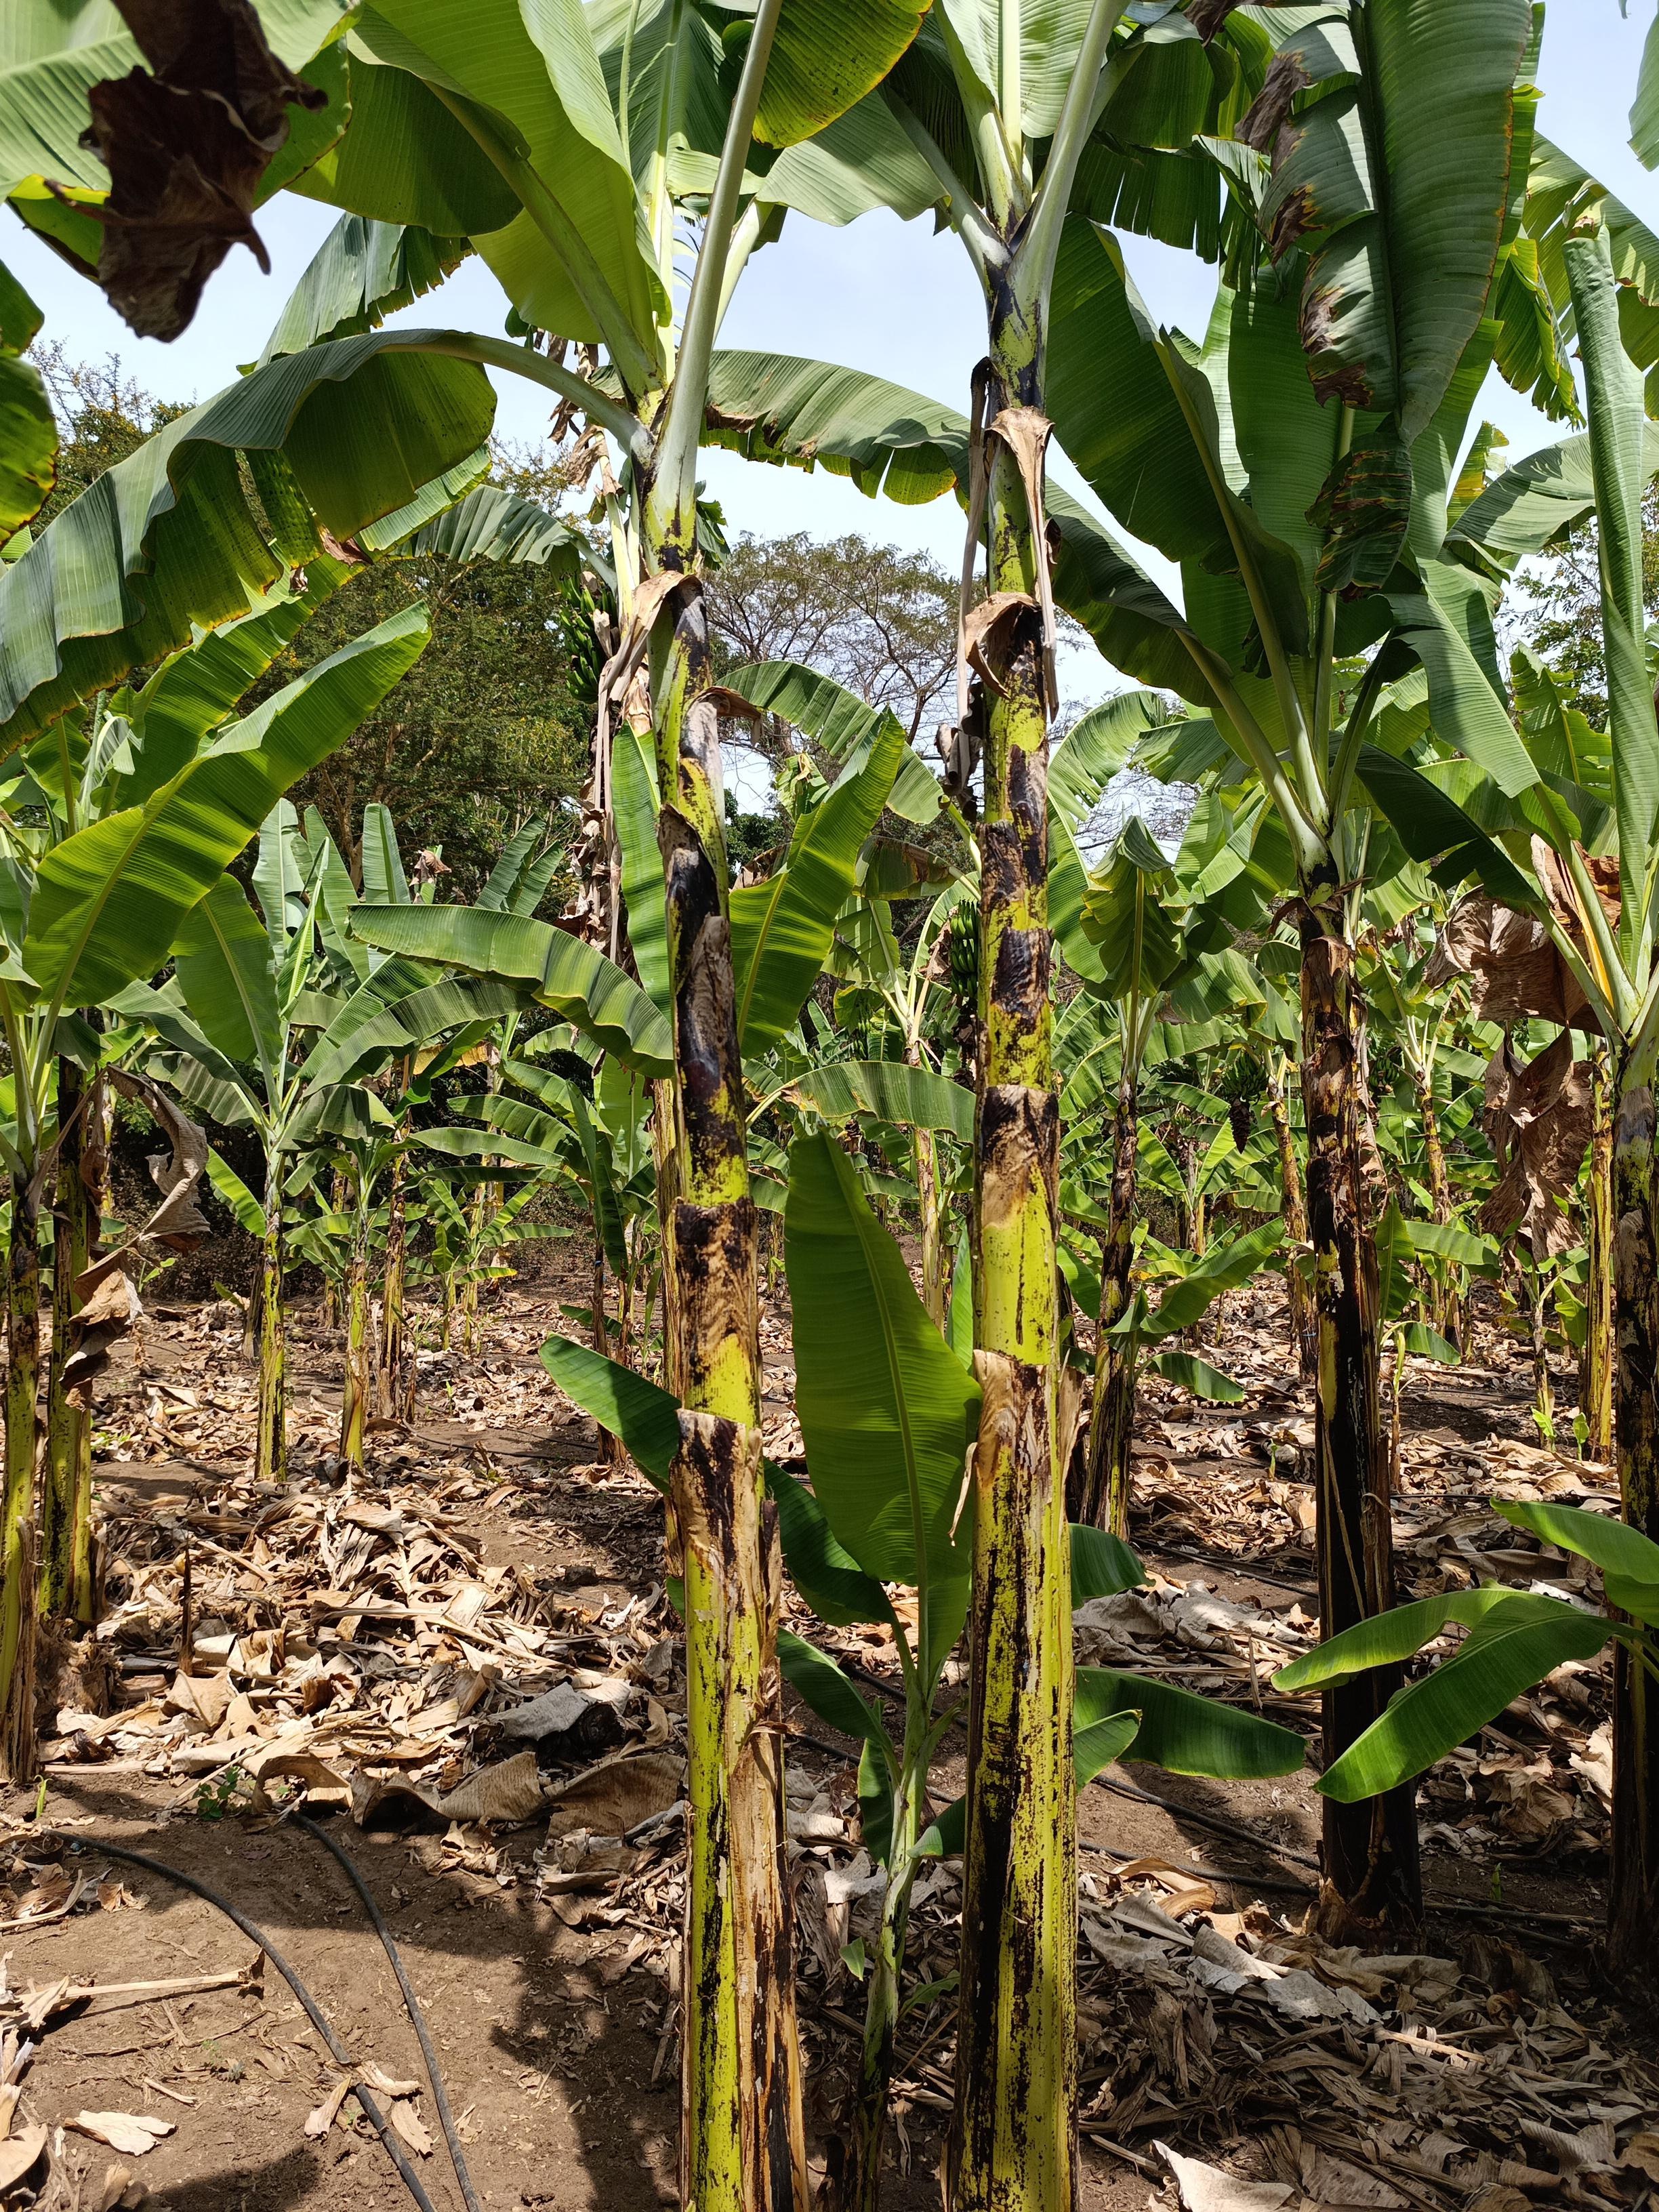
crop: banana
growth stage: vegetative
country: Tanzania
